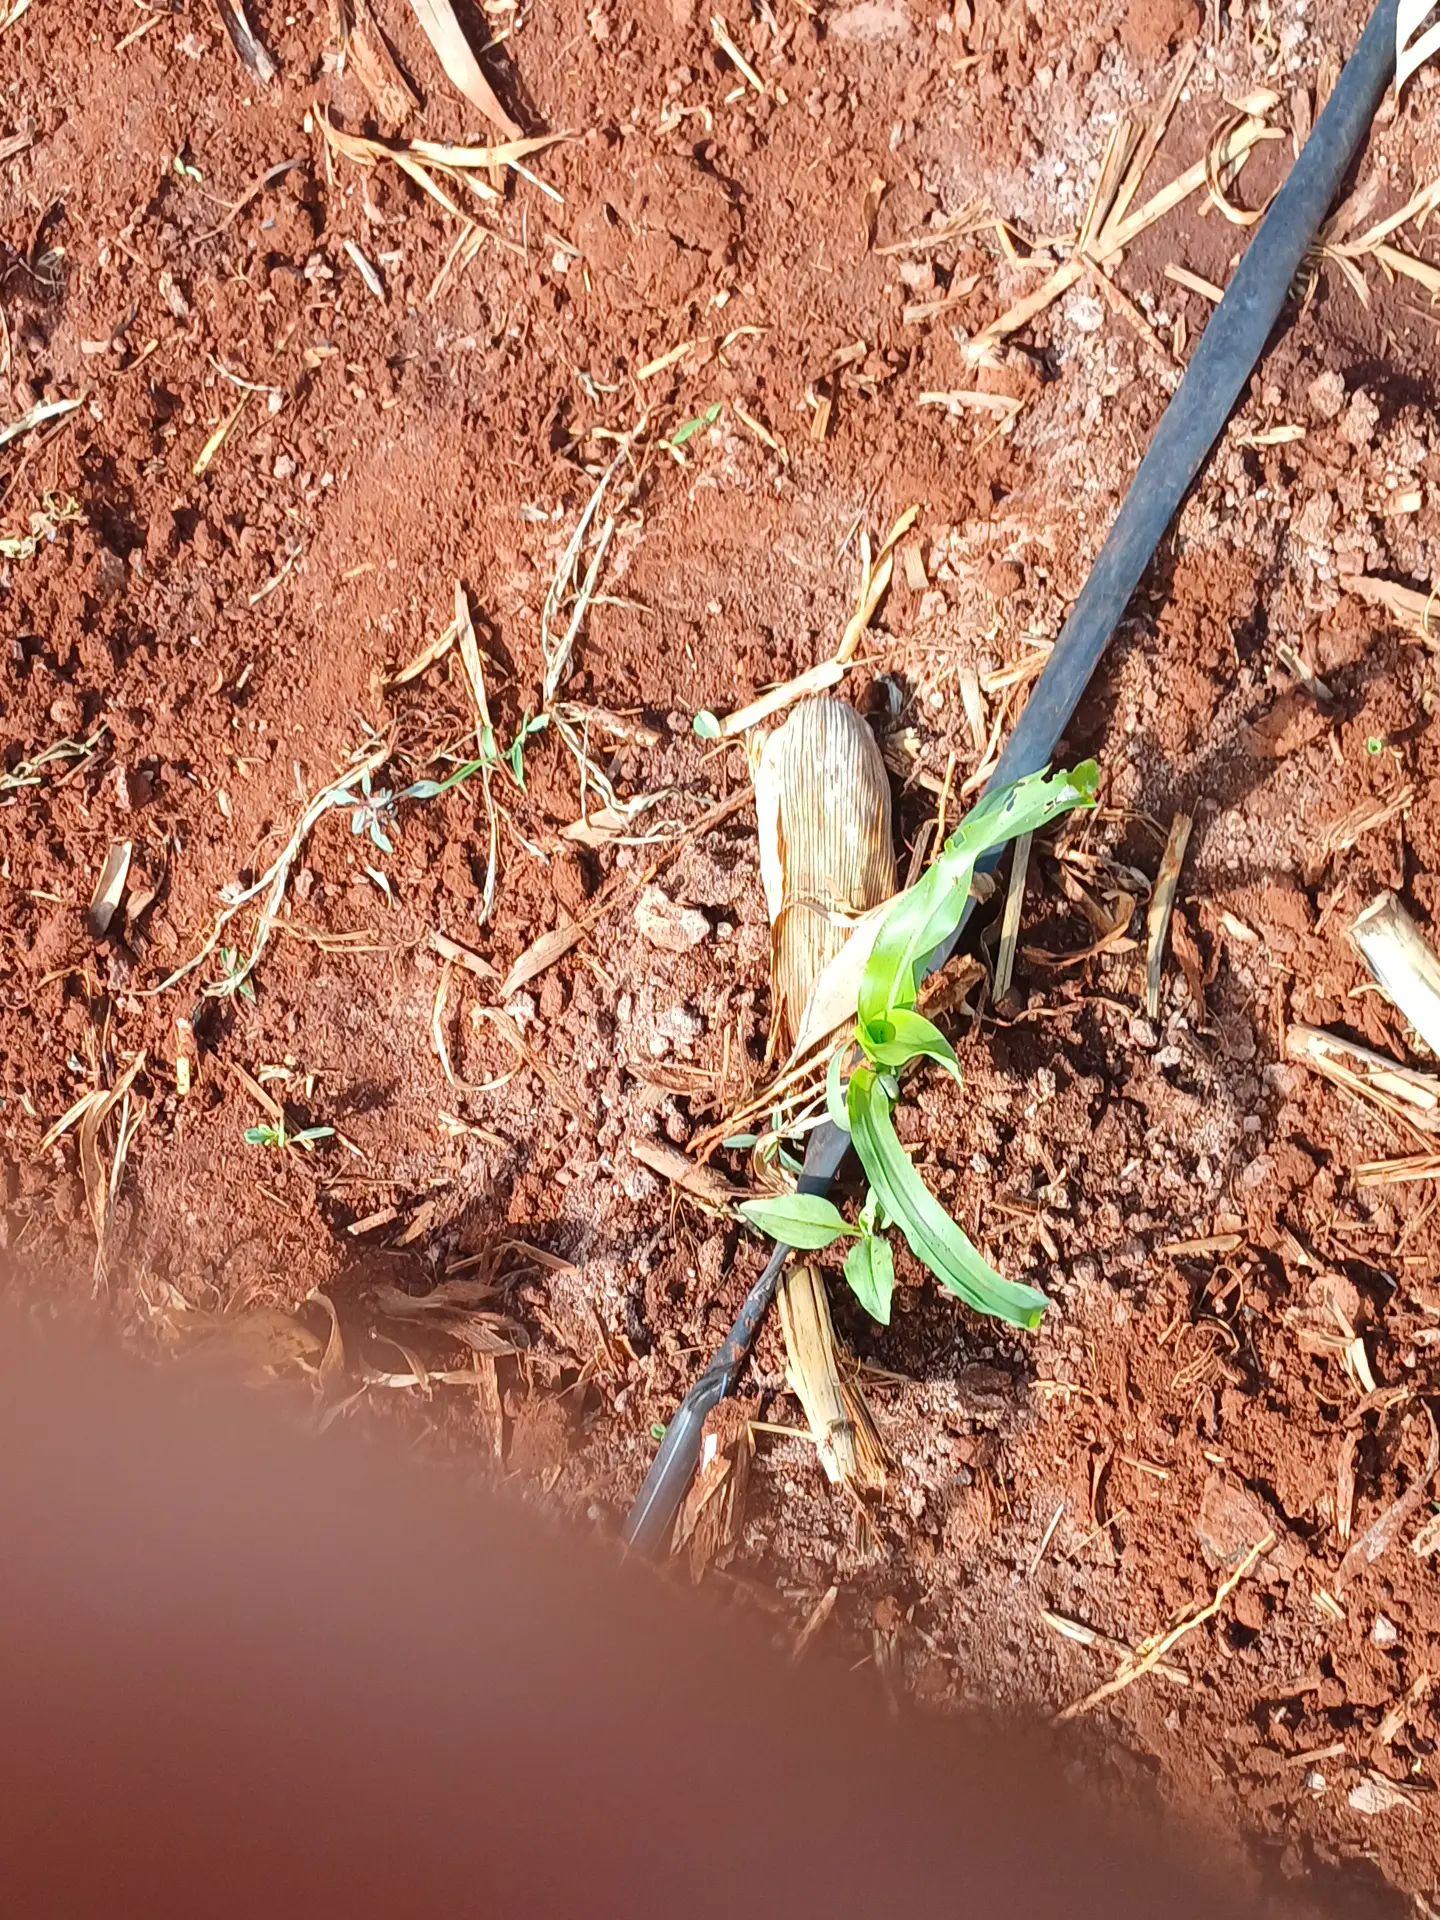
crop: sorghum
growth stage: vegetative
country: Kenya
